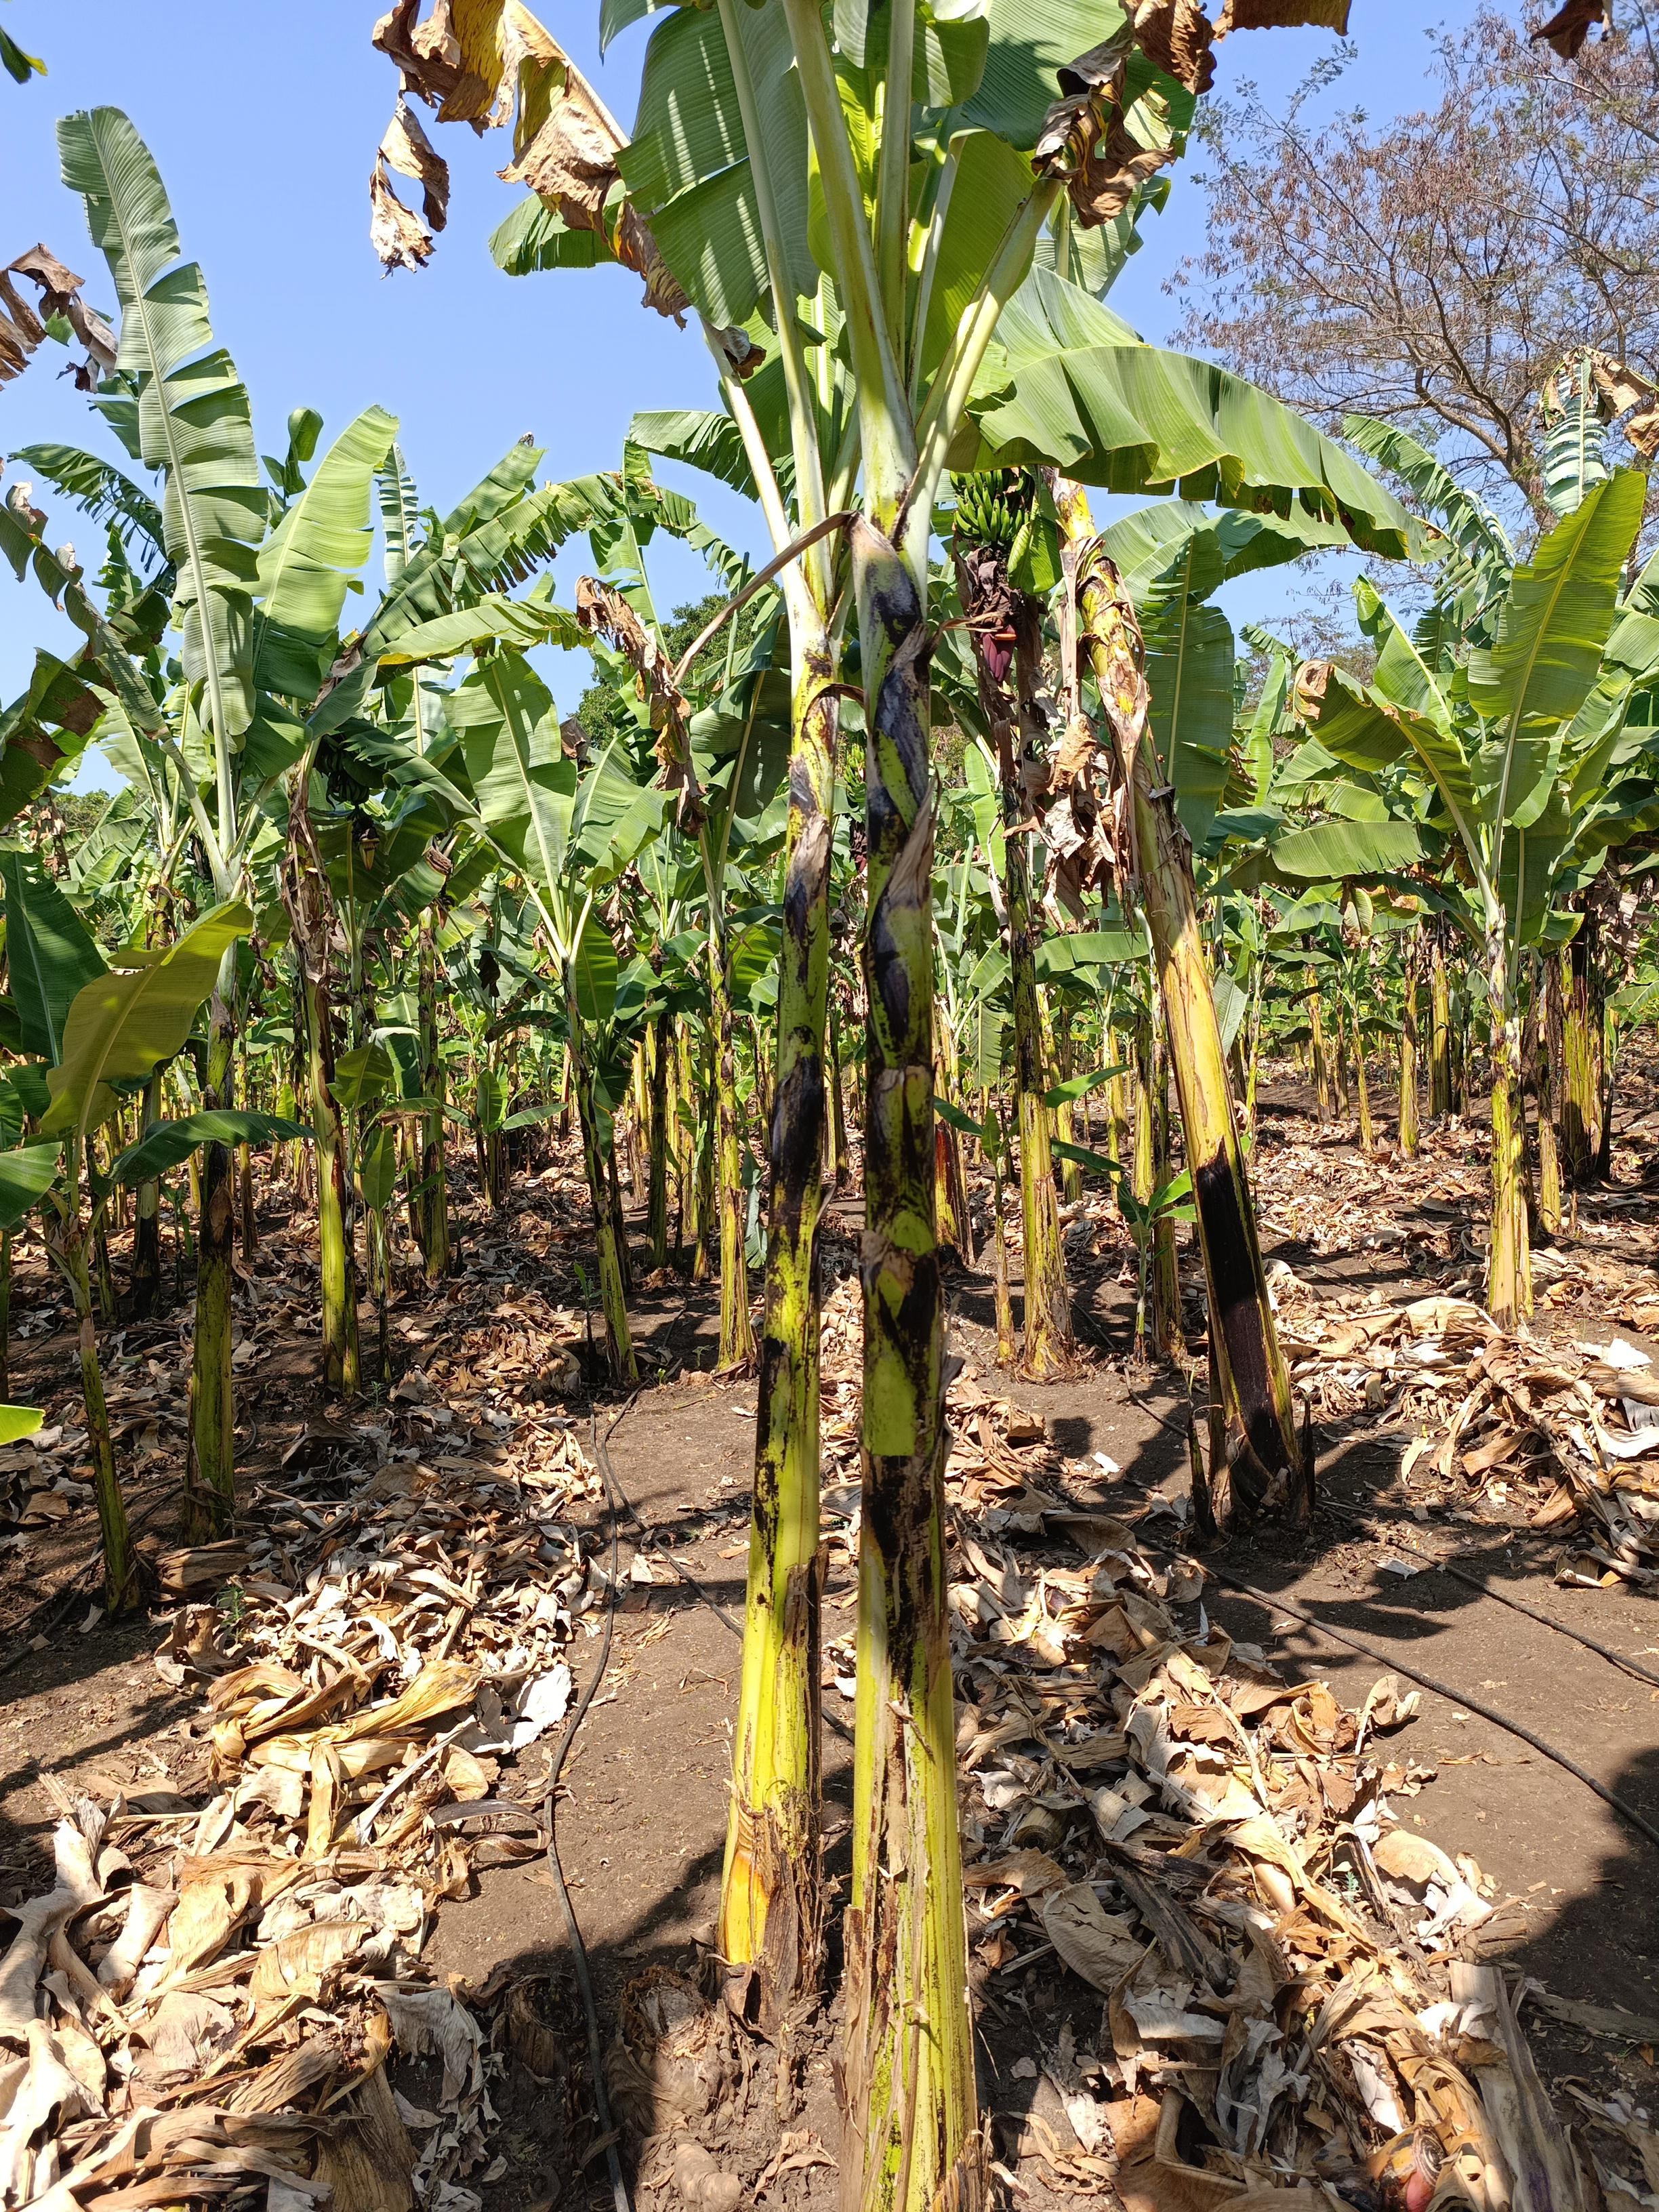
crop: banana
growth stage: vegetative
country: Tanzania
